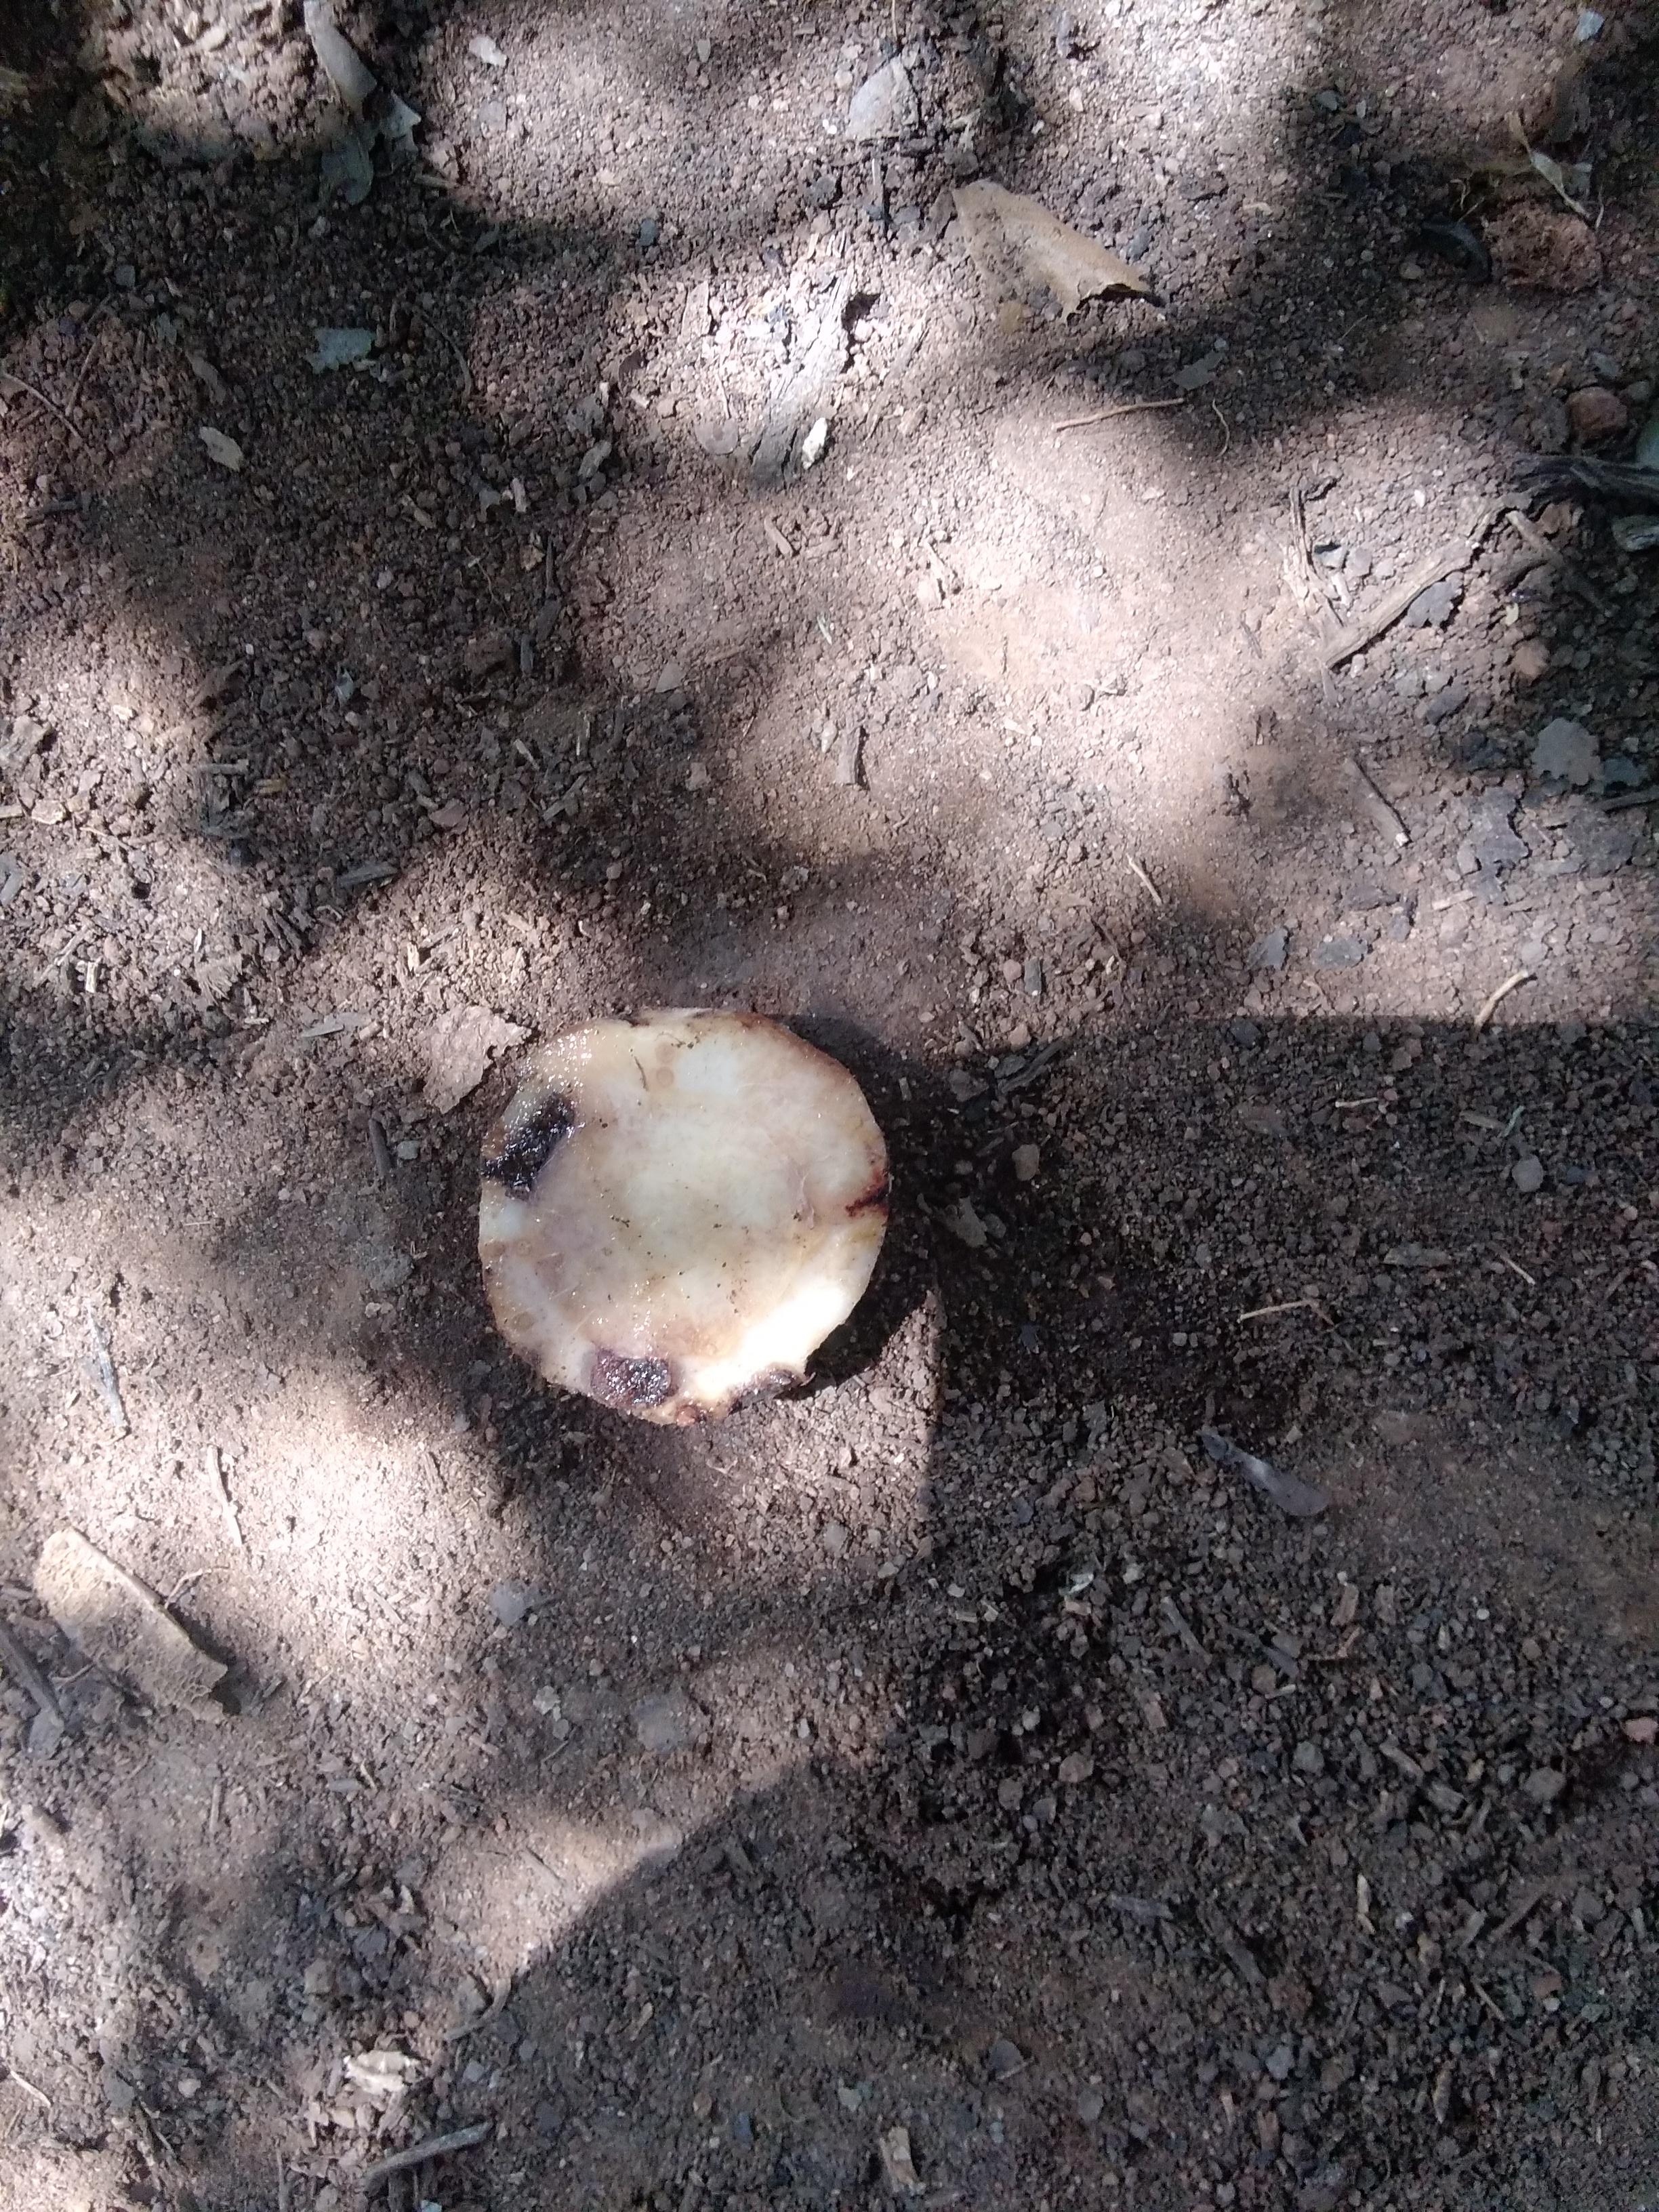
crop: banana
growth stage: vegetative
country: Tanzania
